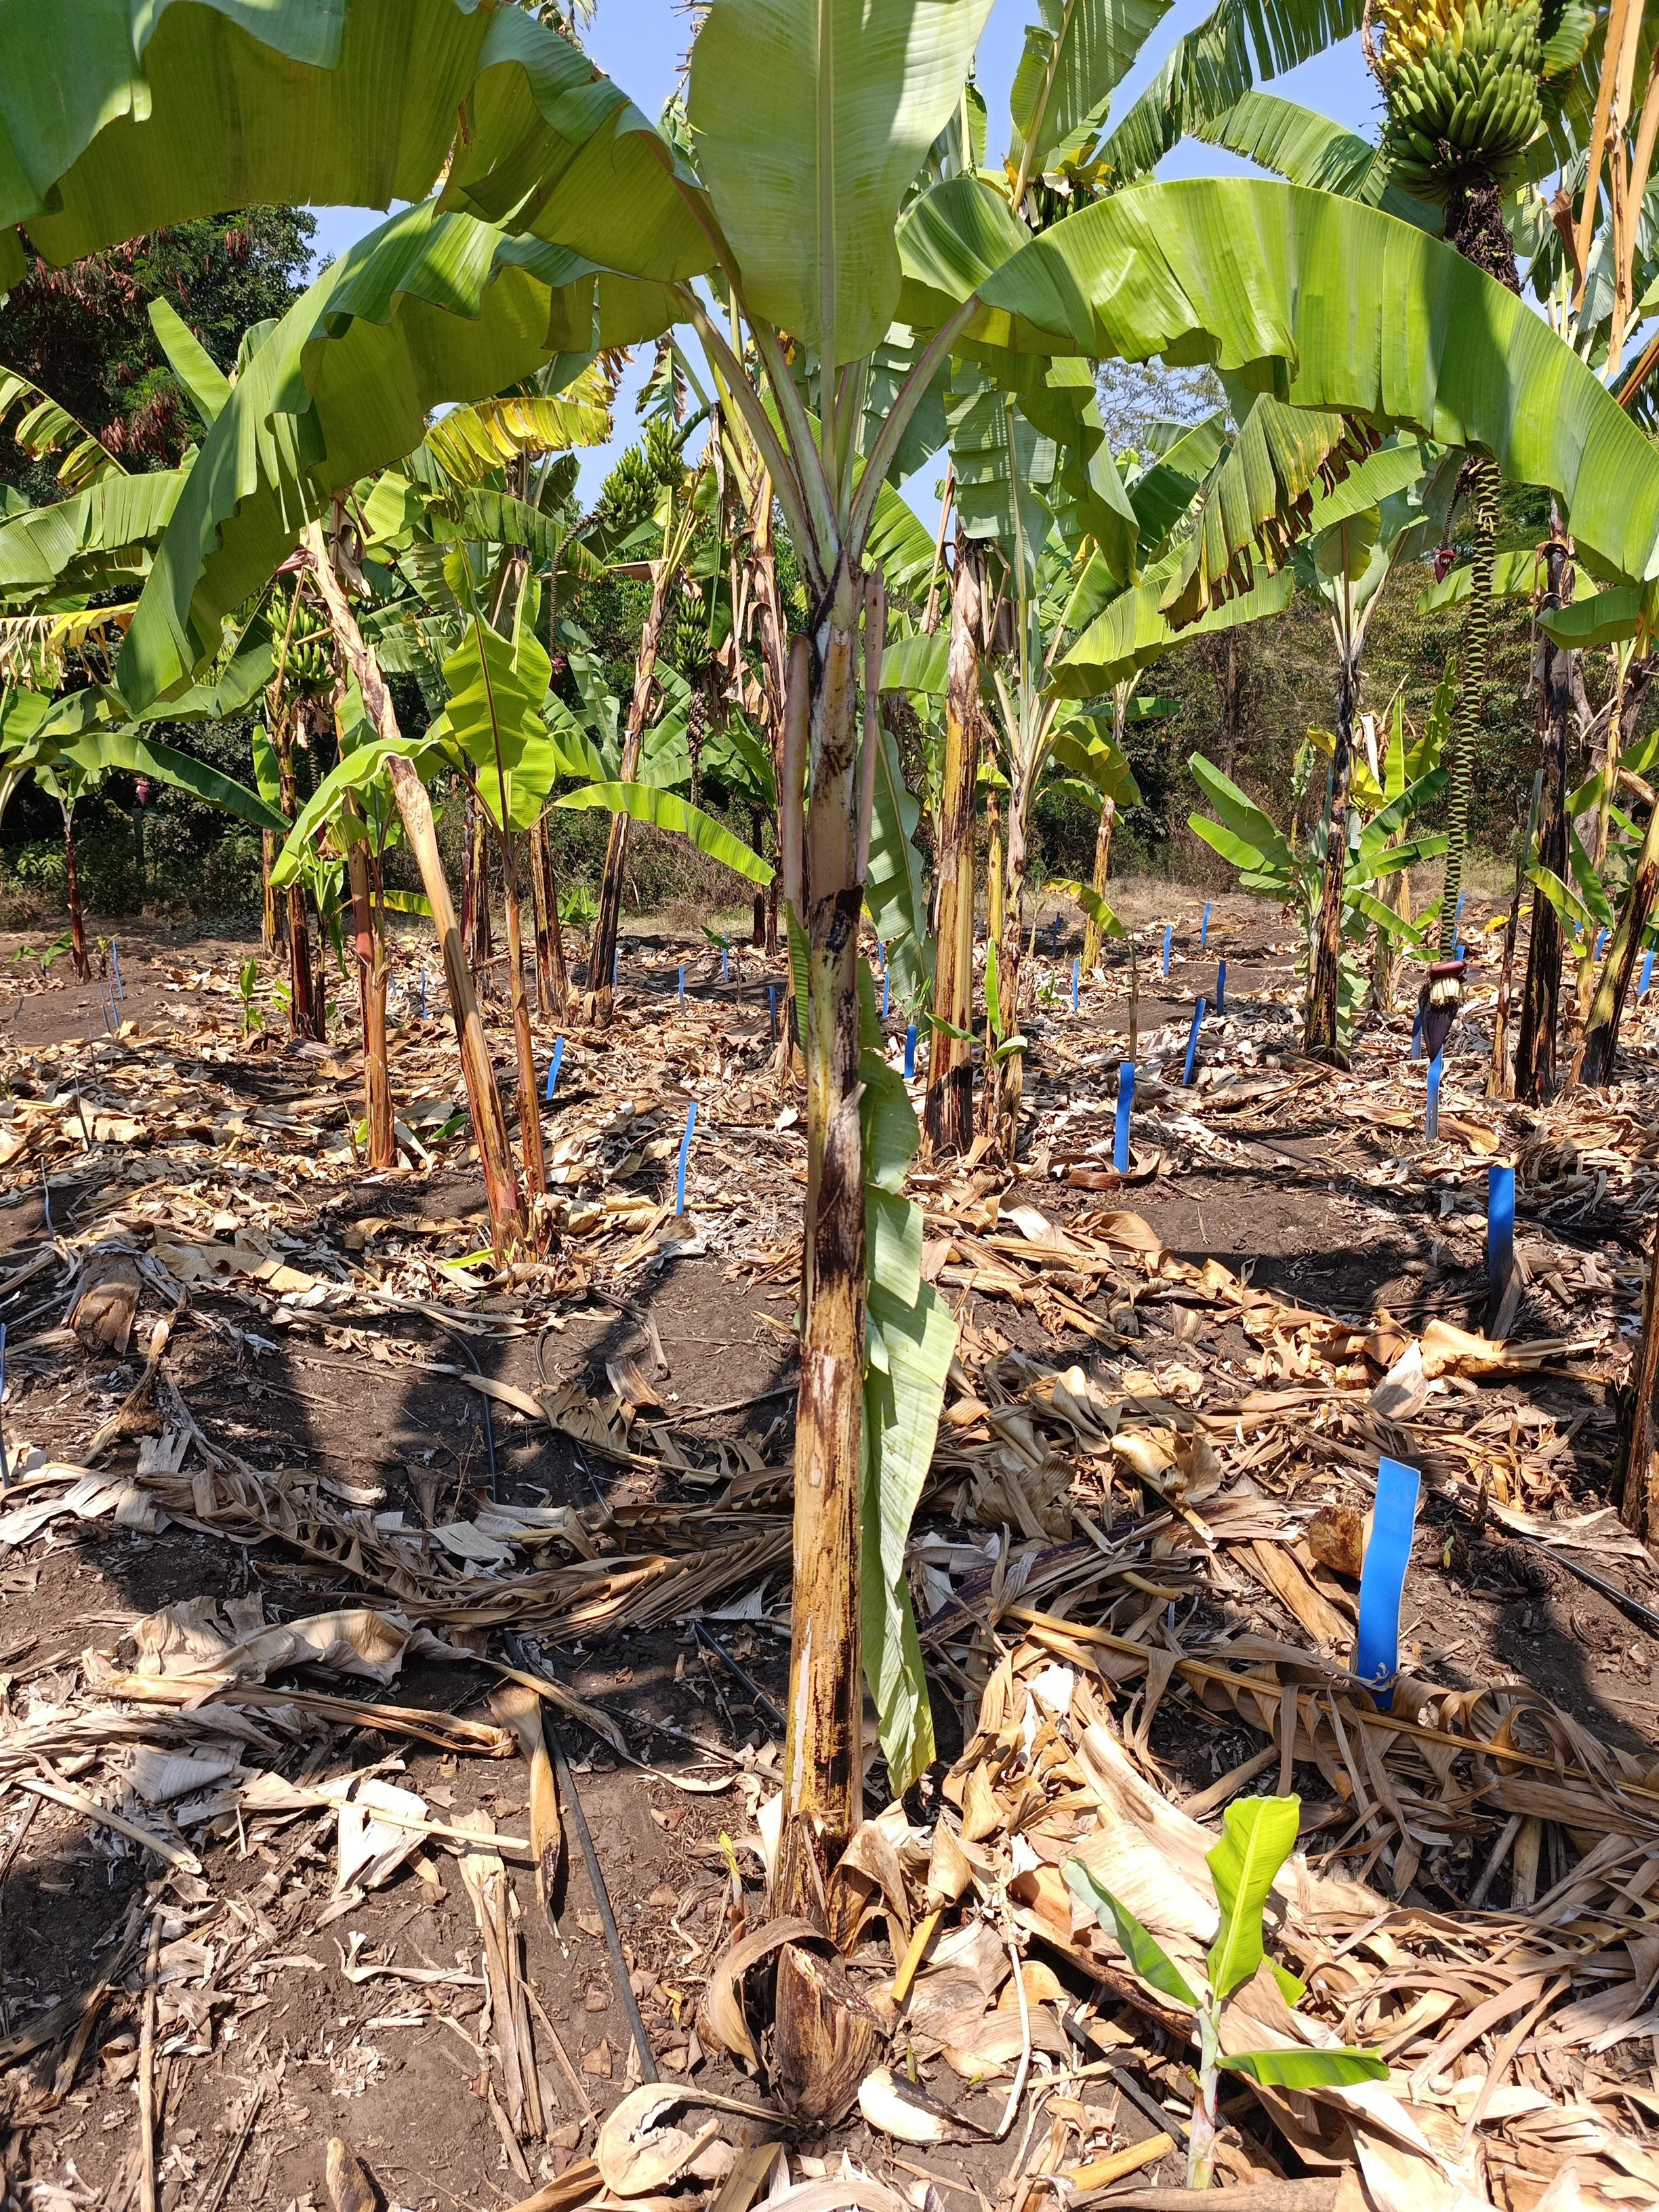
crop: banana
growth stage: vegetative
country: Tanzania
